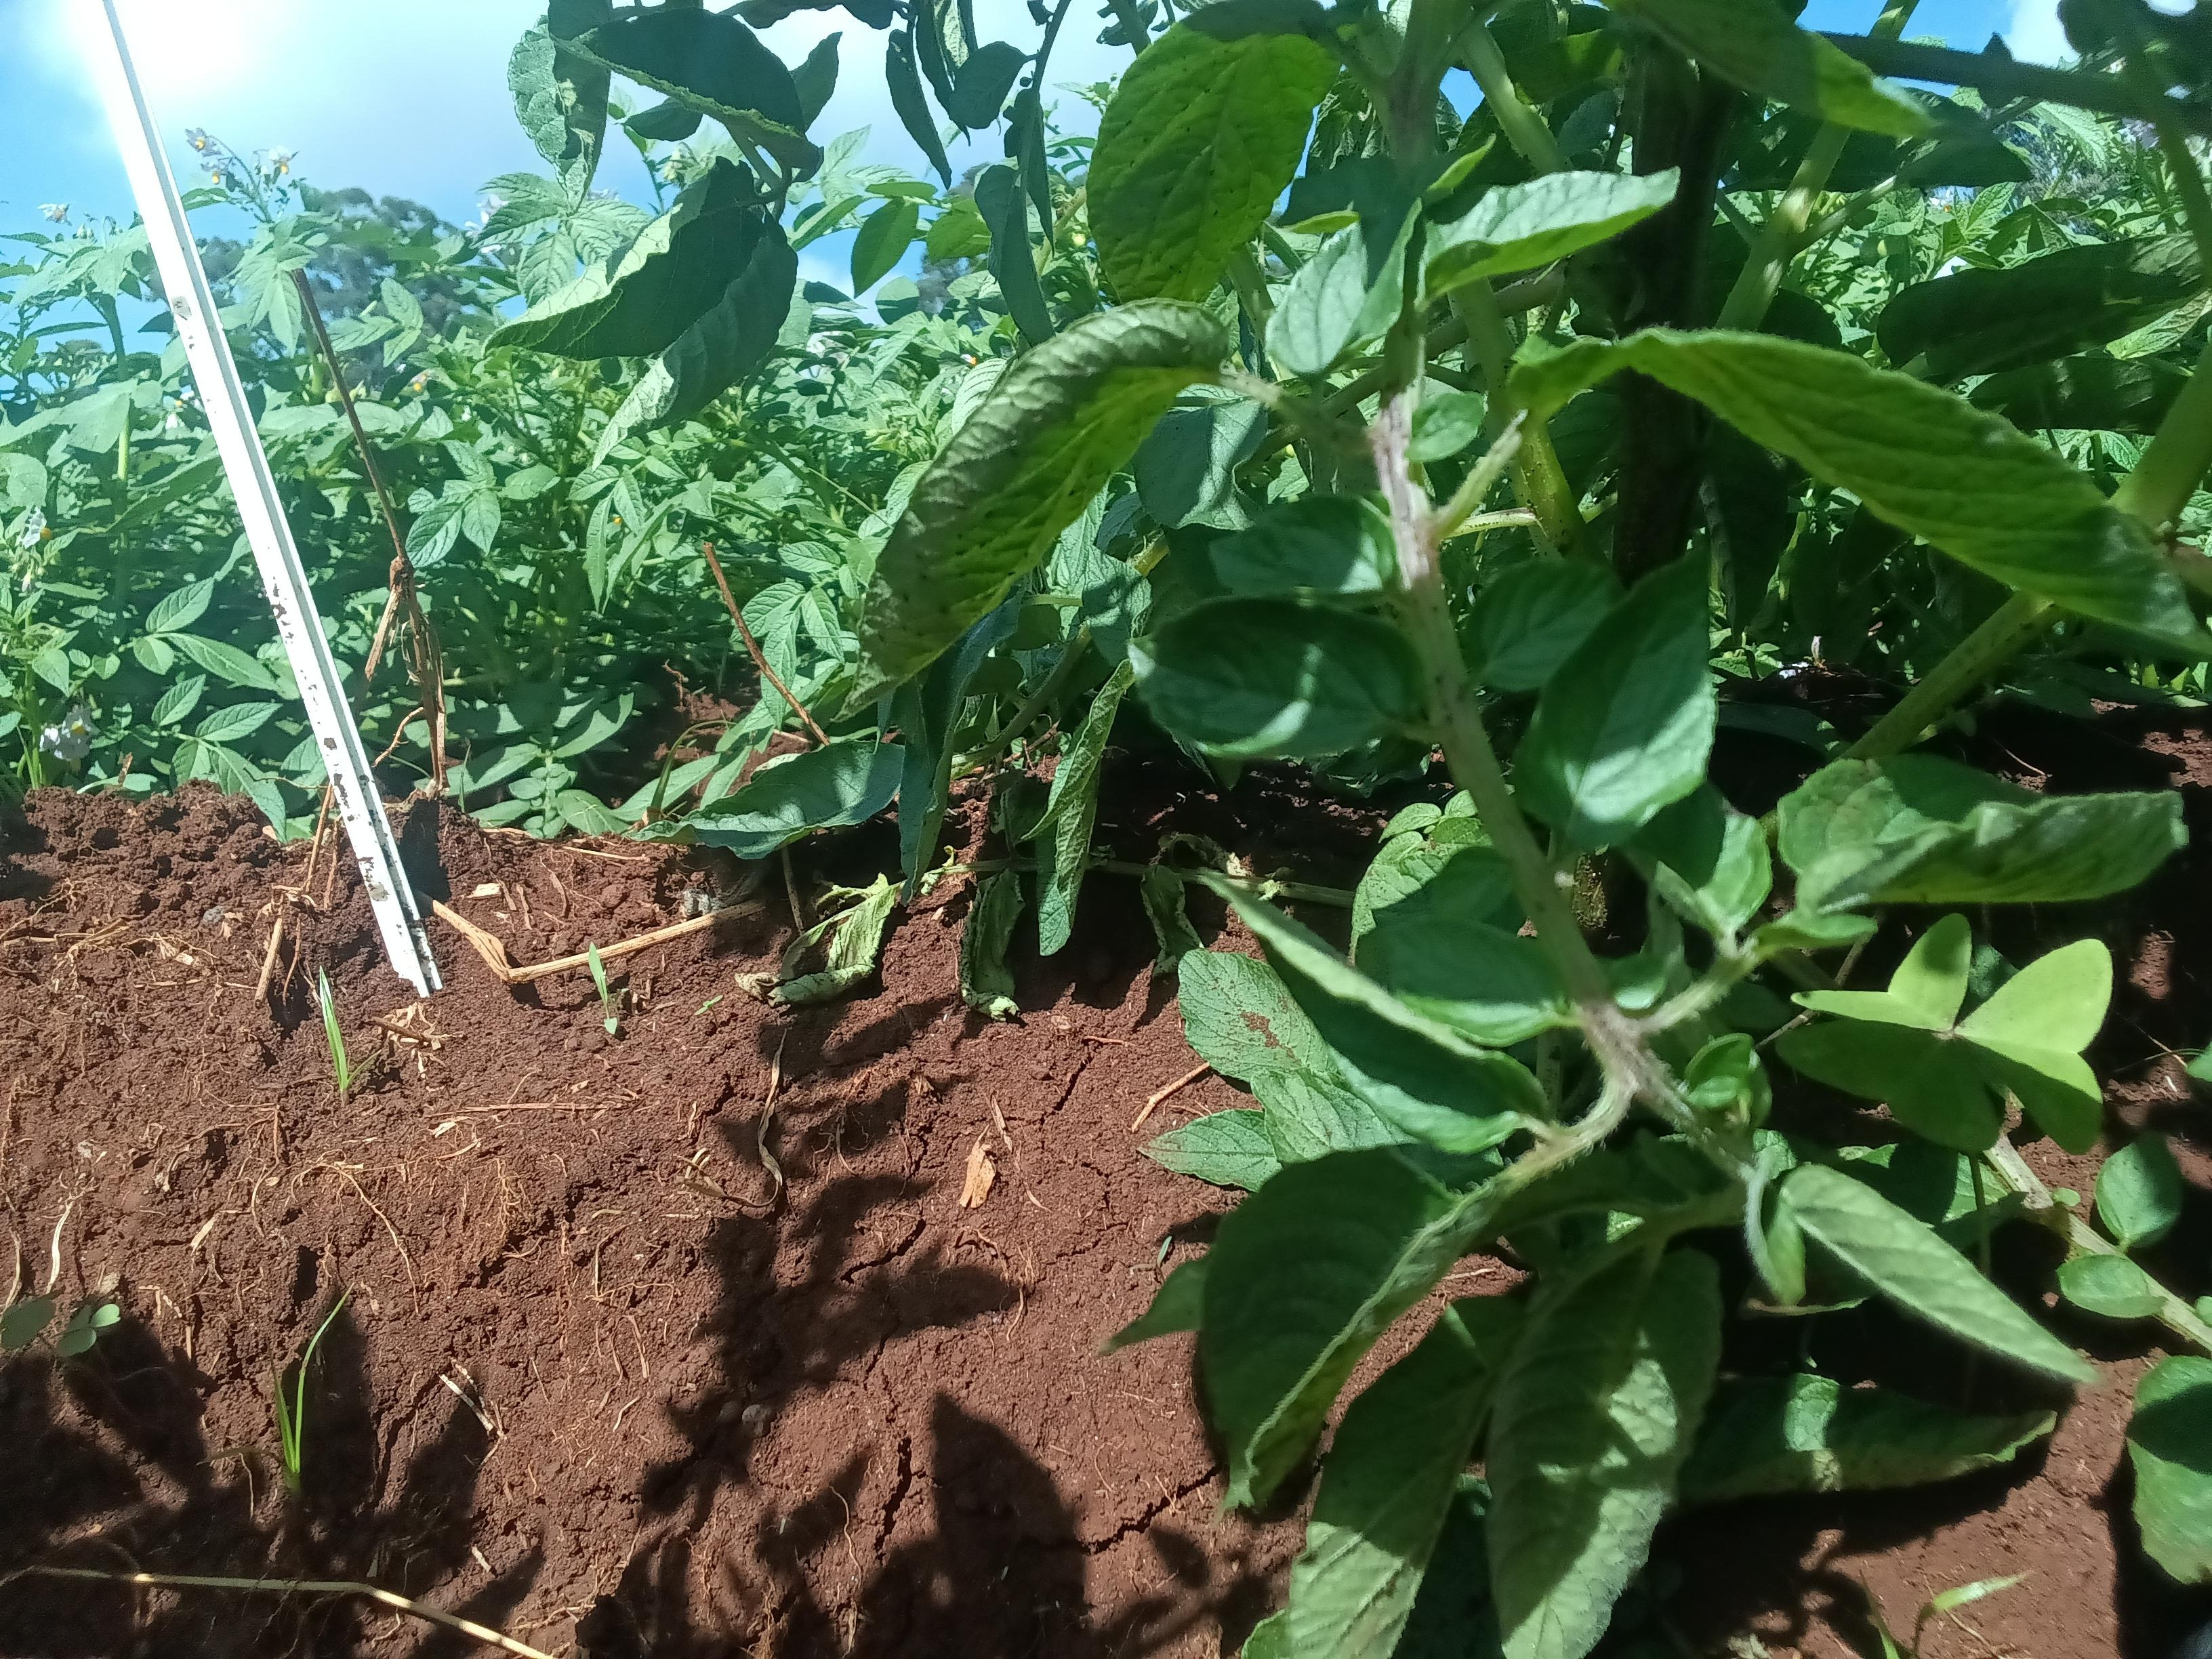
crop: potato
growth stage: flowering
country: Kenya
